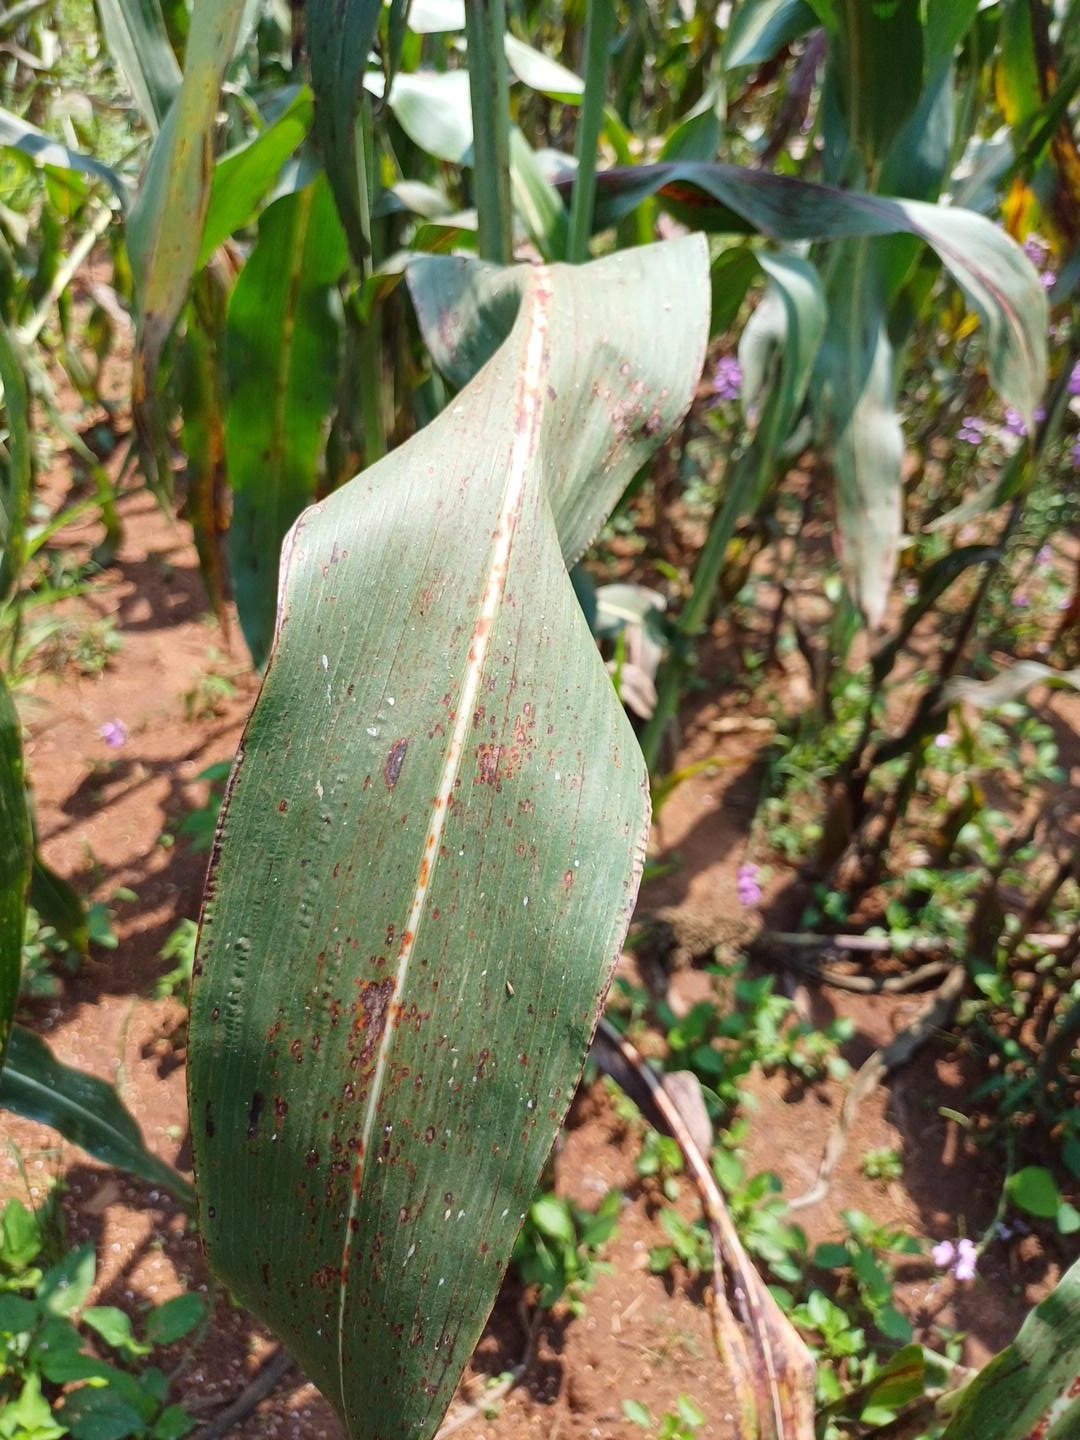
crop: sorghum
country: Kenya
